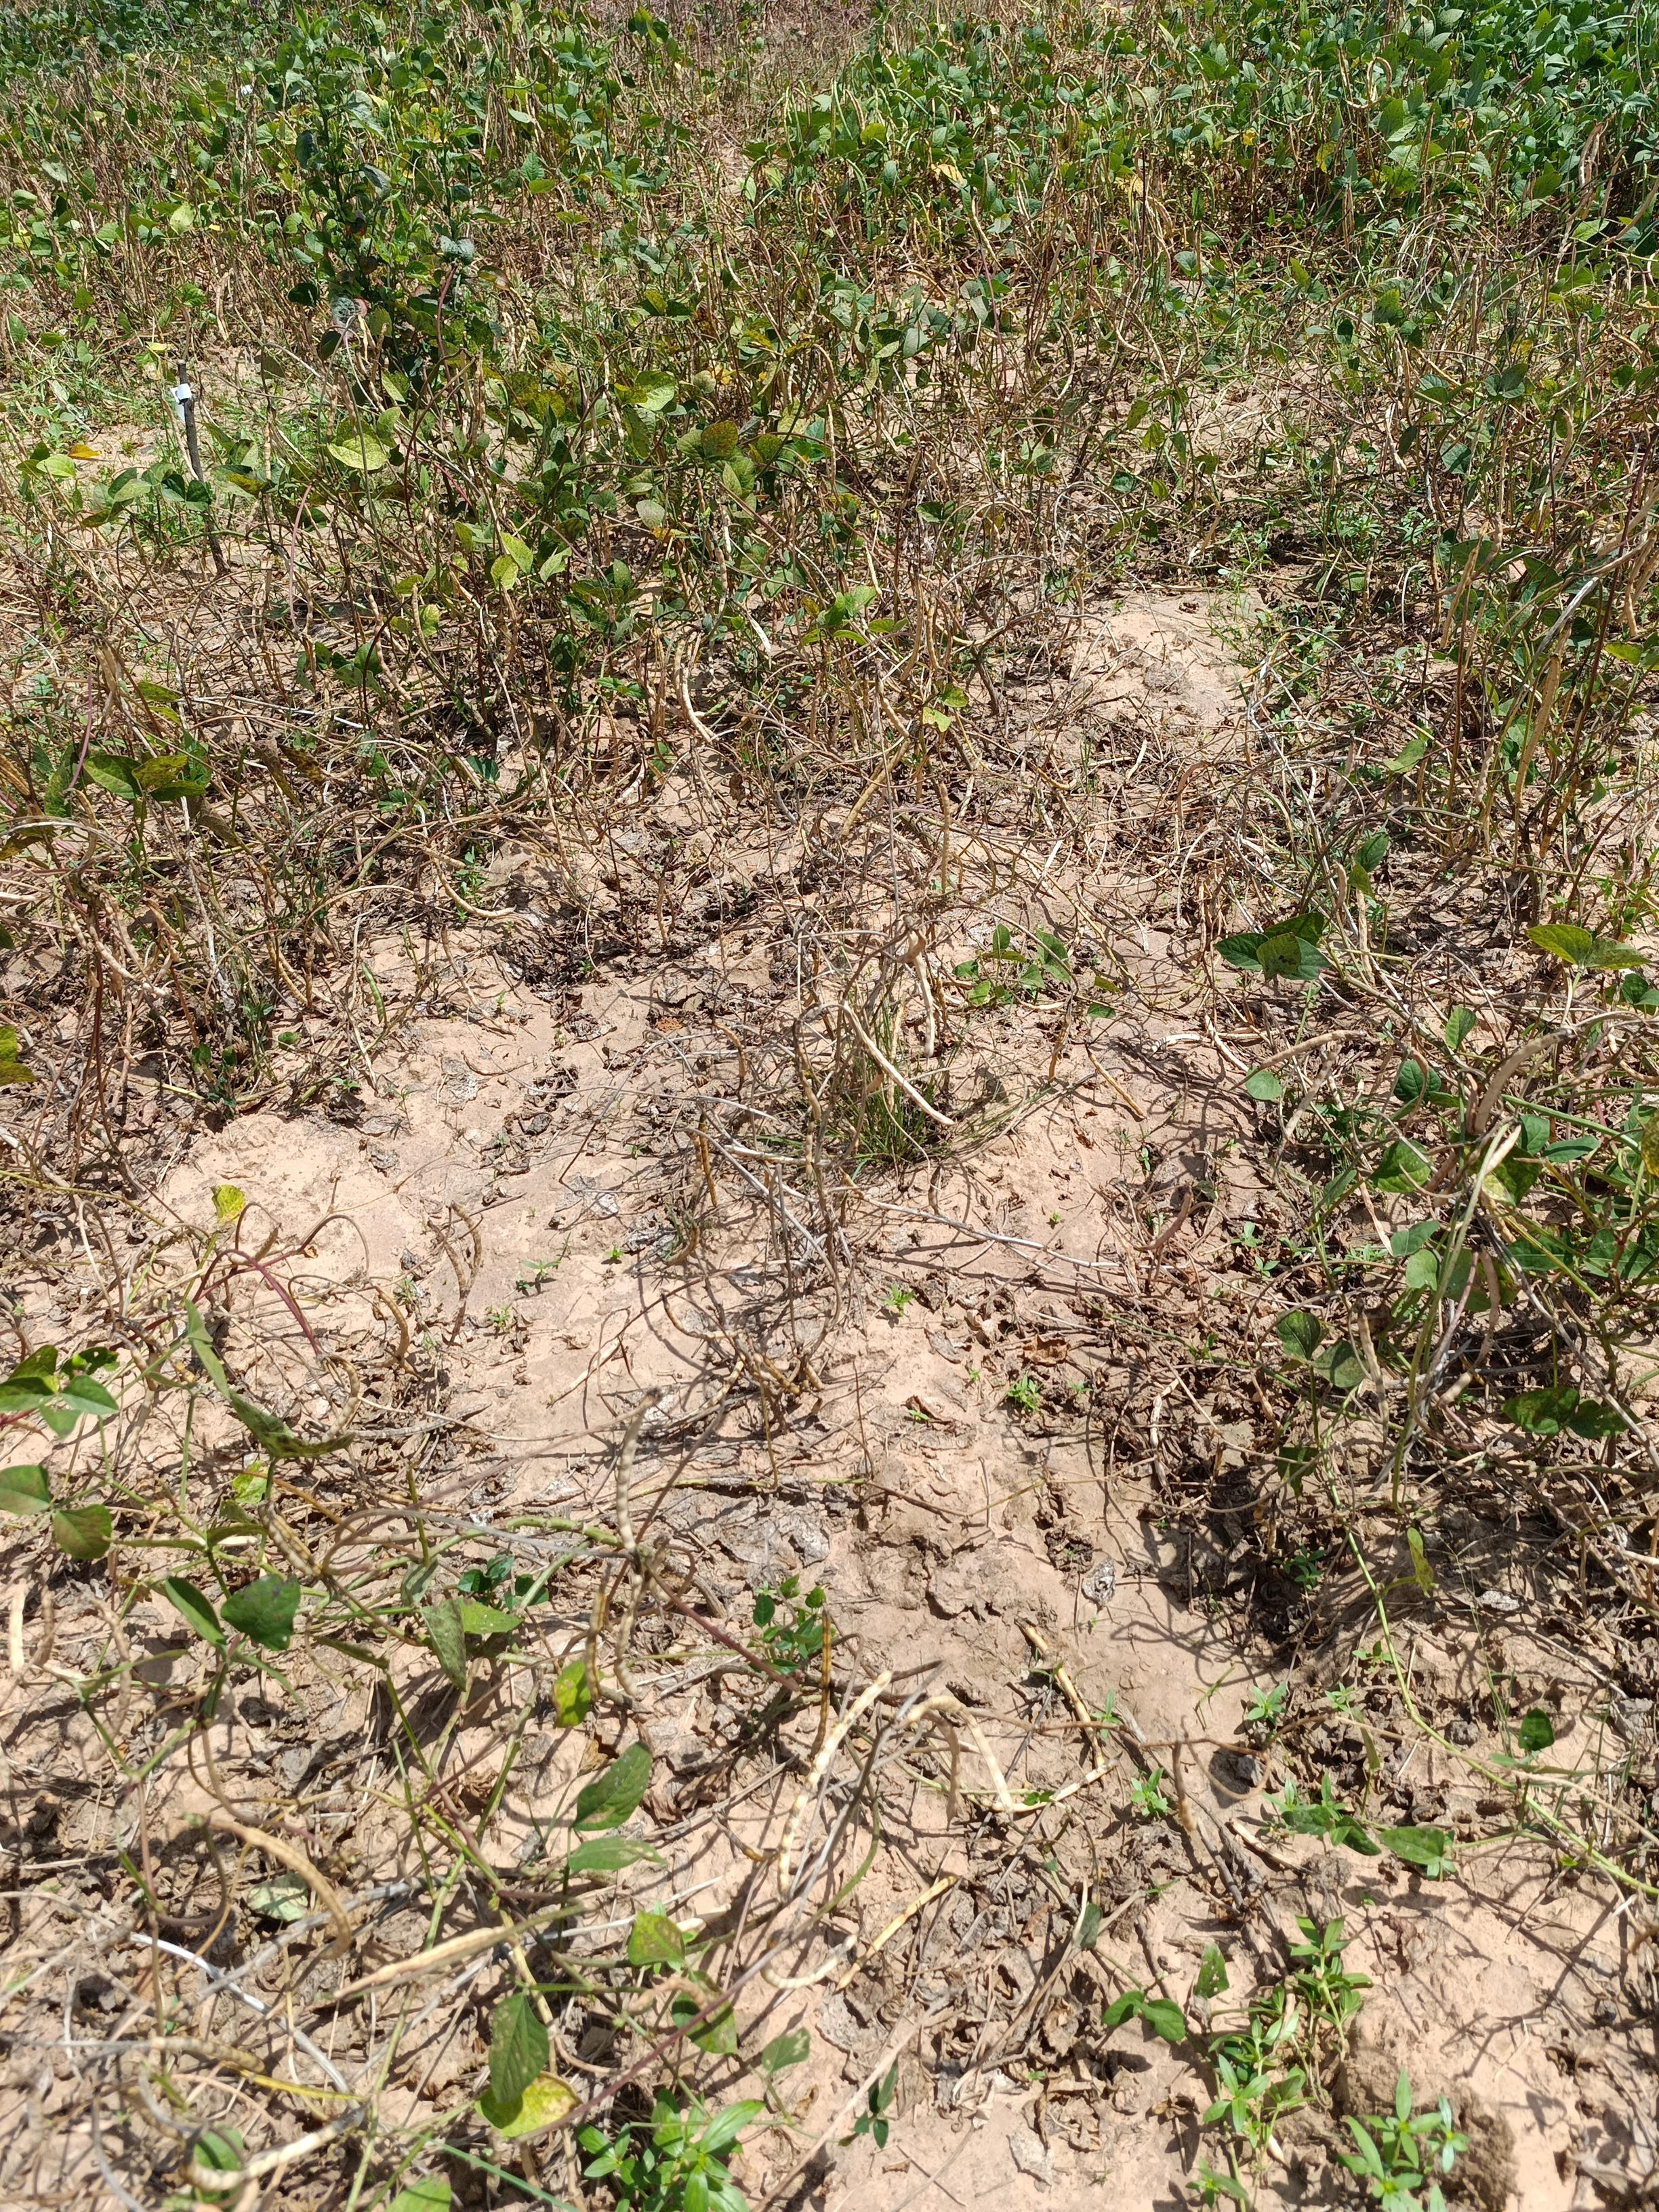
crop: cowpea
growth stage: maturity
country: Nigeria
